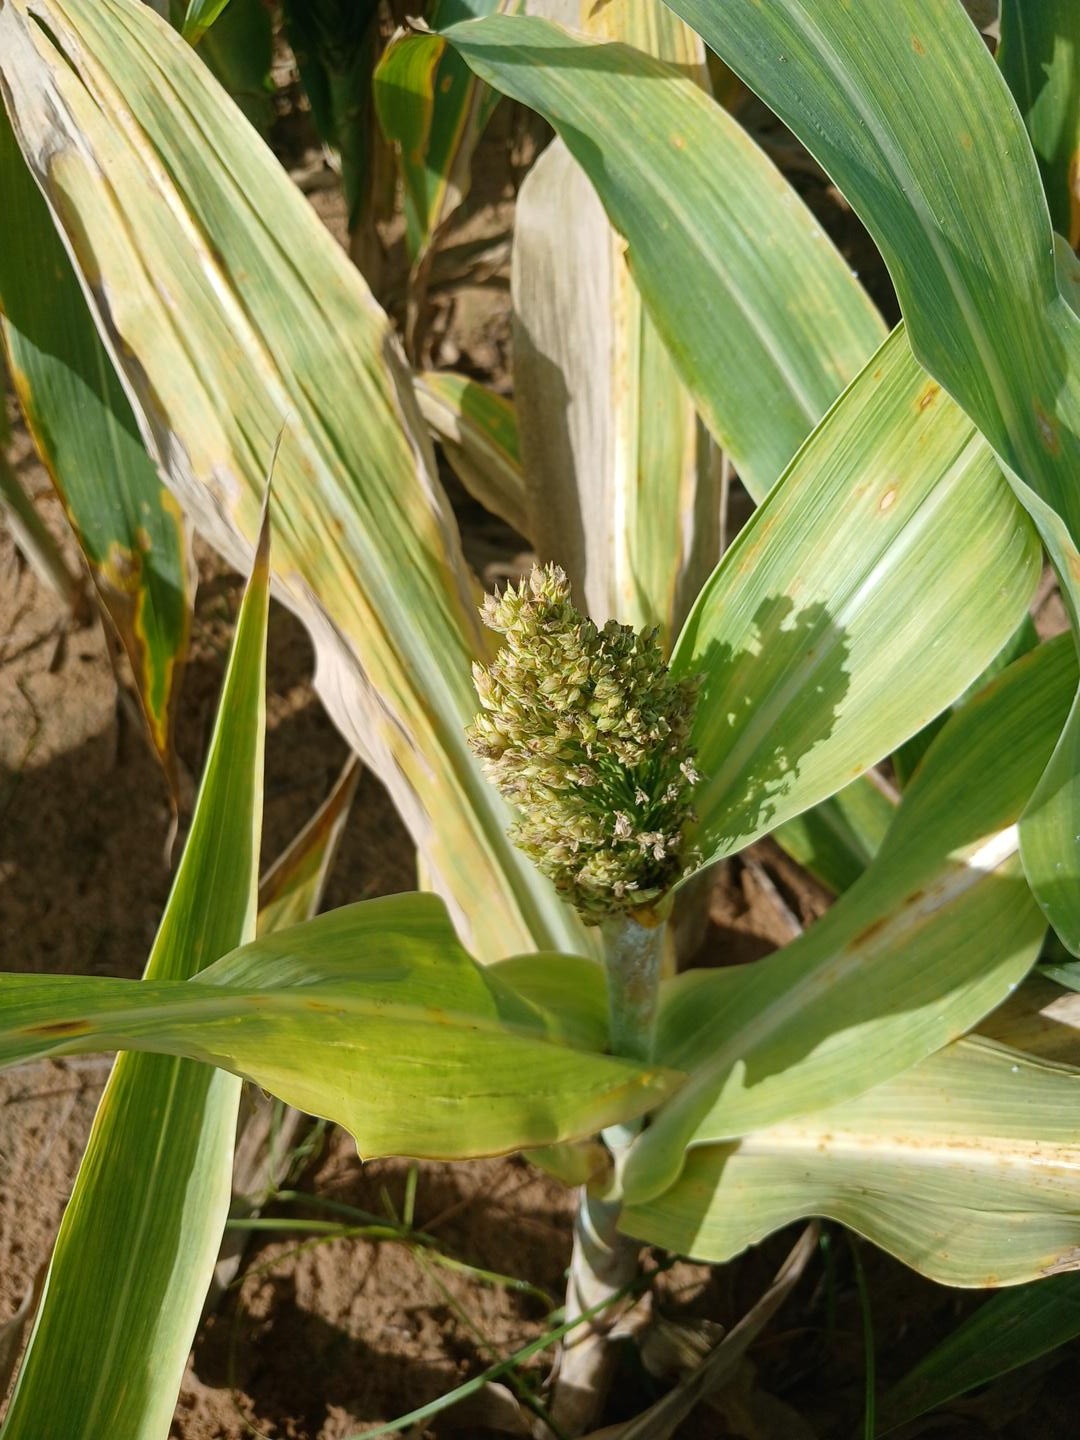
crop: sorghum
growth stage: filling grain
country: Senegal
